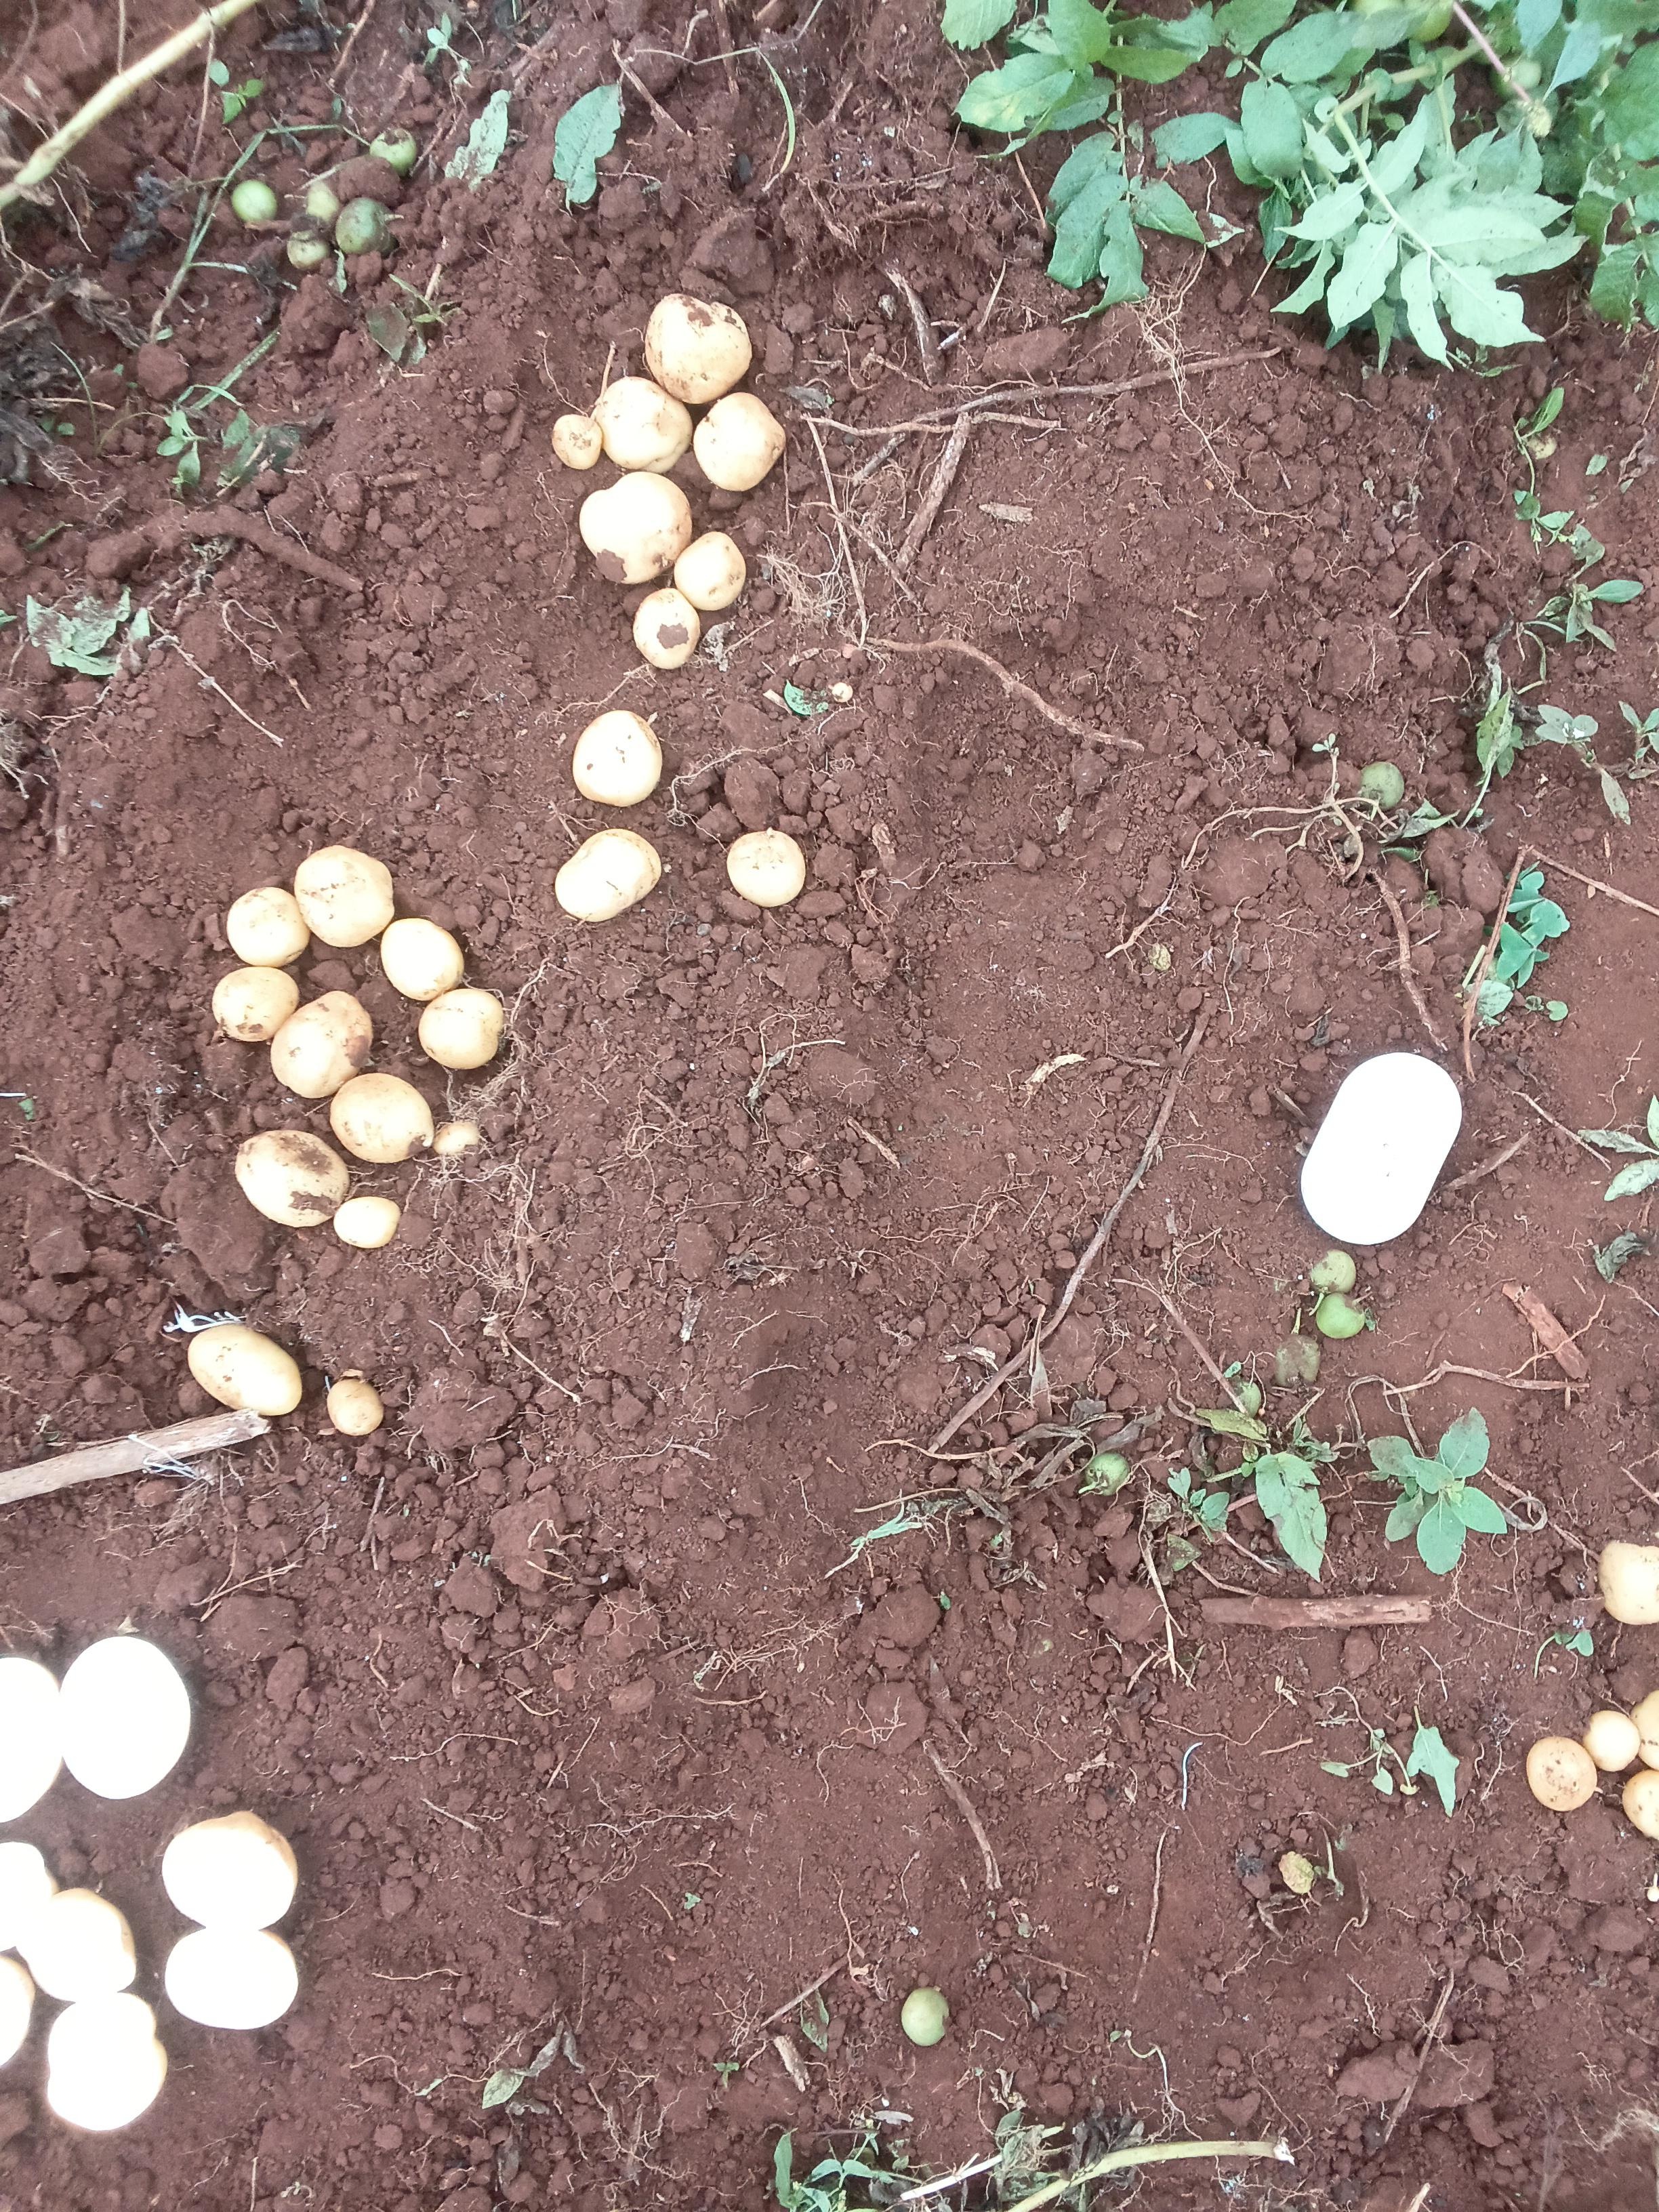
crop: potato
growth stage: harvest maturity
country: Kenya
